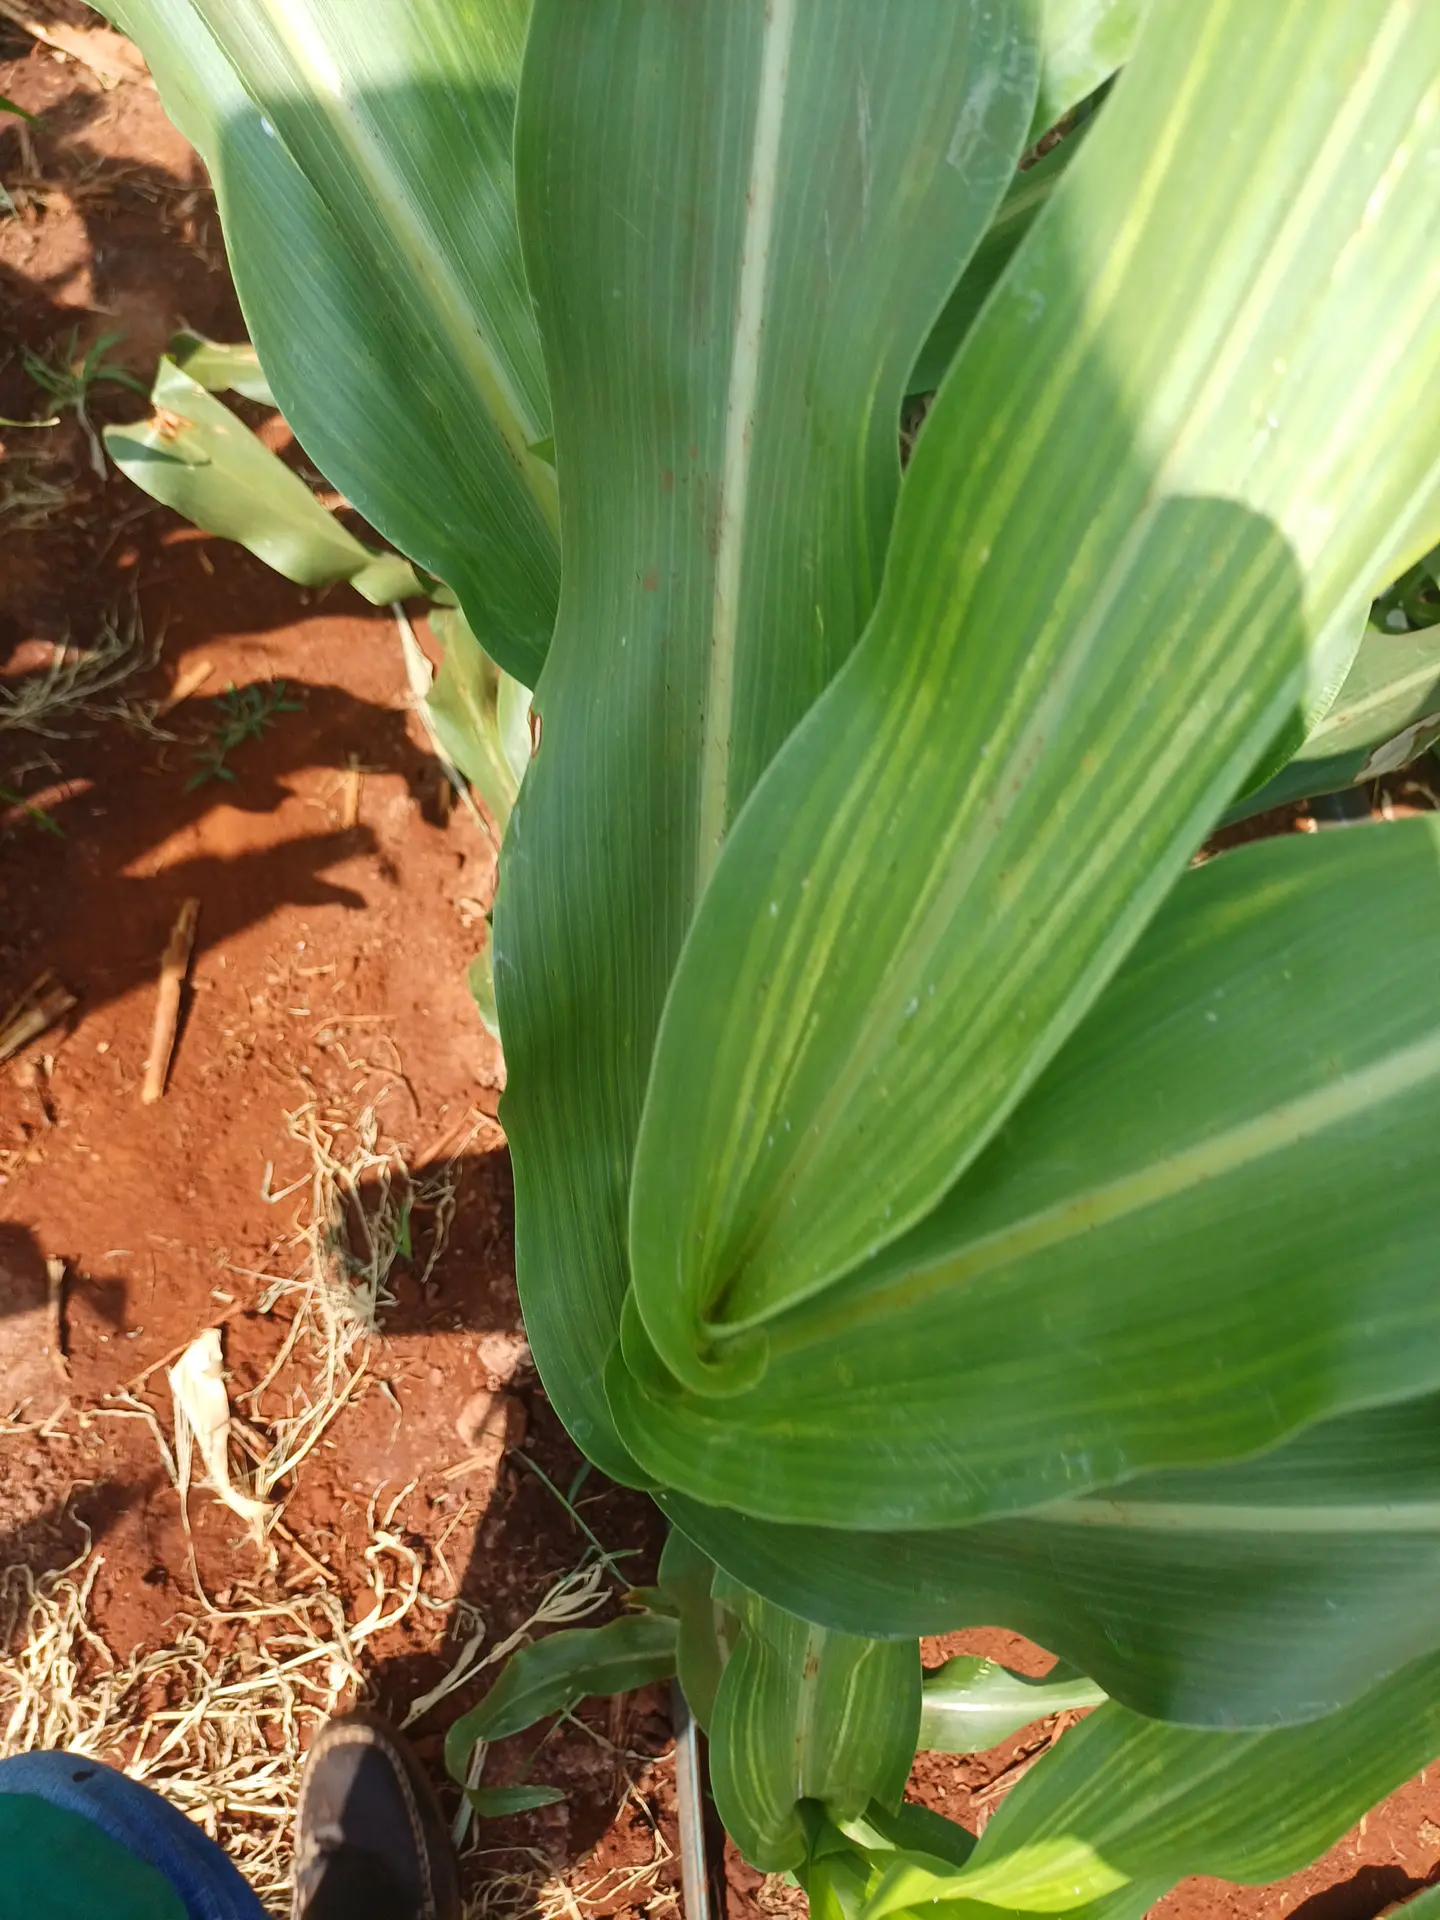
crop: sorghum
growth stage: vegetative
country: Kenya
